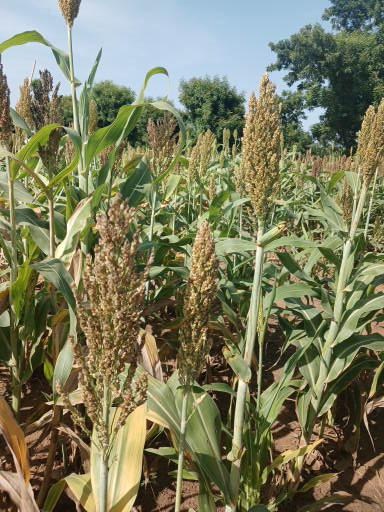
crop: sorghum
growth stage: filling grain
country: Senegal
